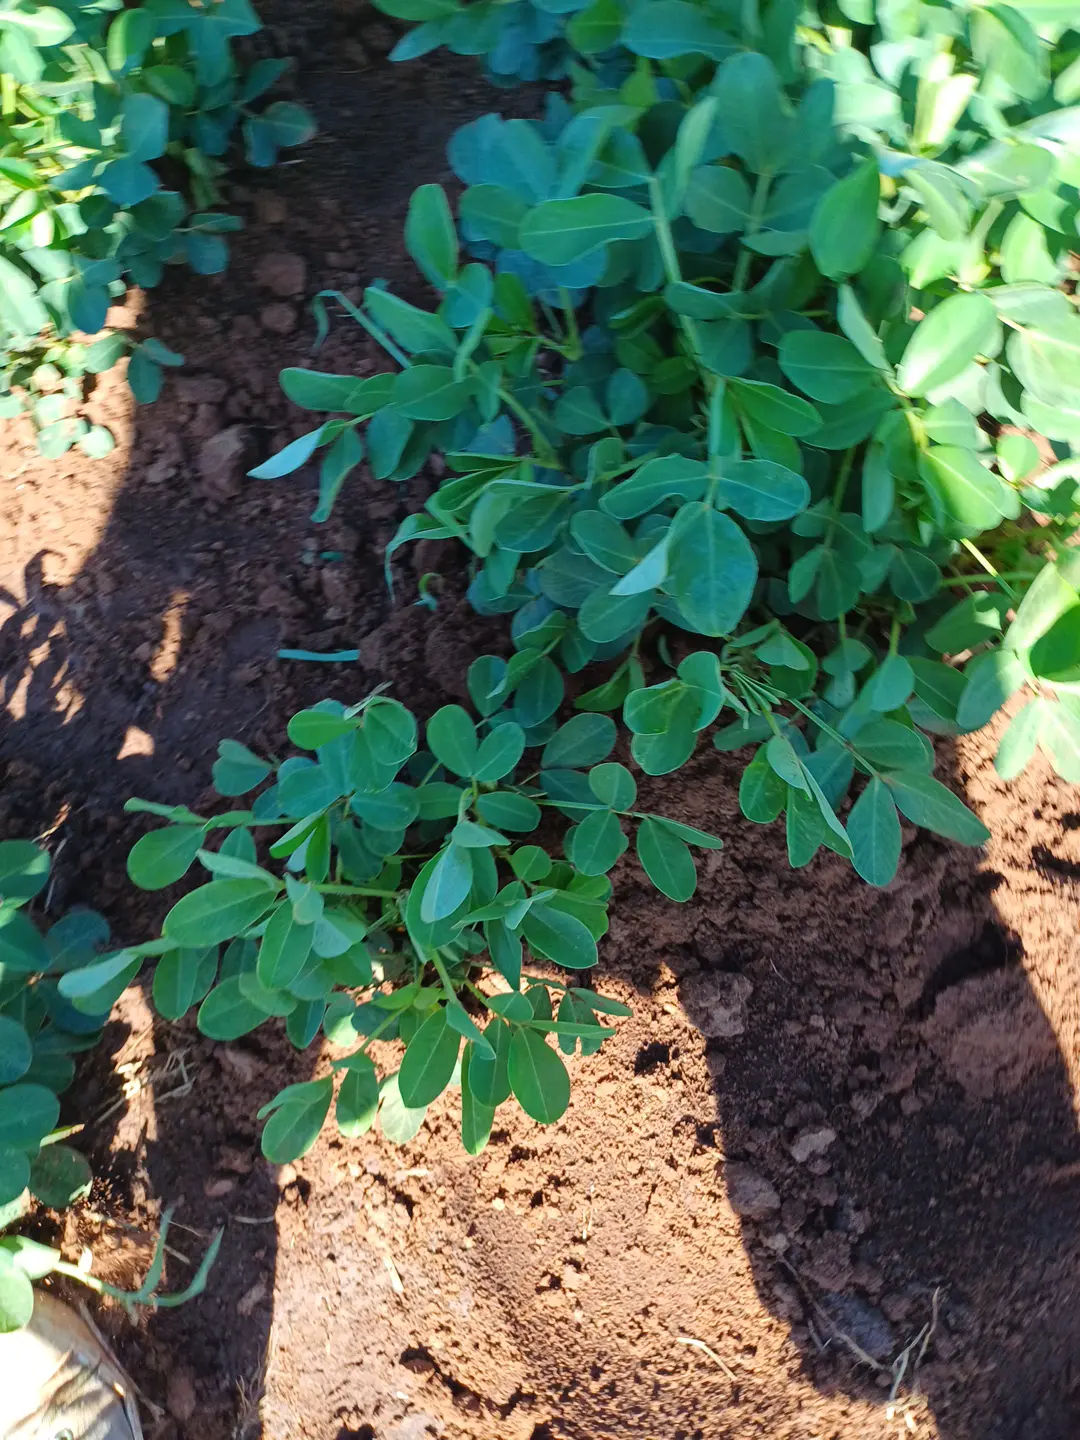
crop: groundnut
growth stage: flowering
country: Kenya
